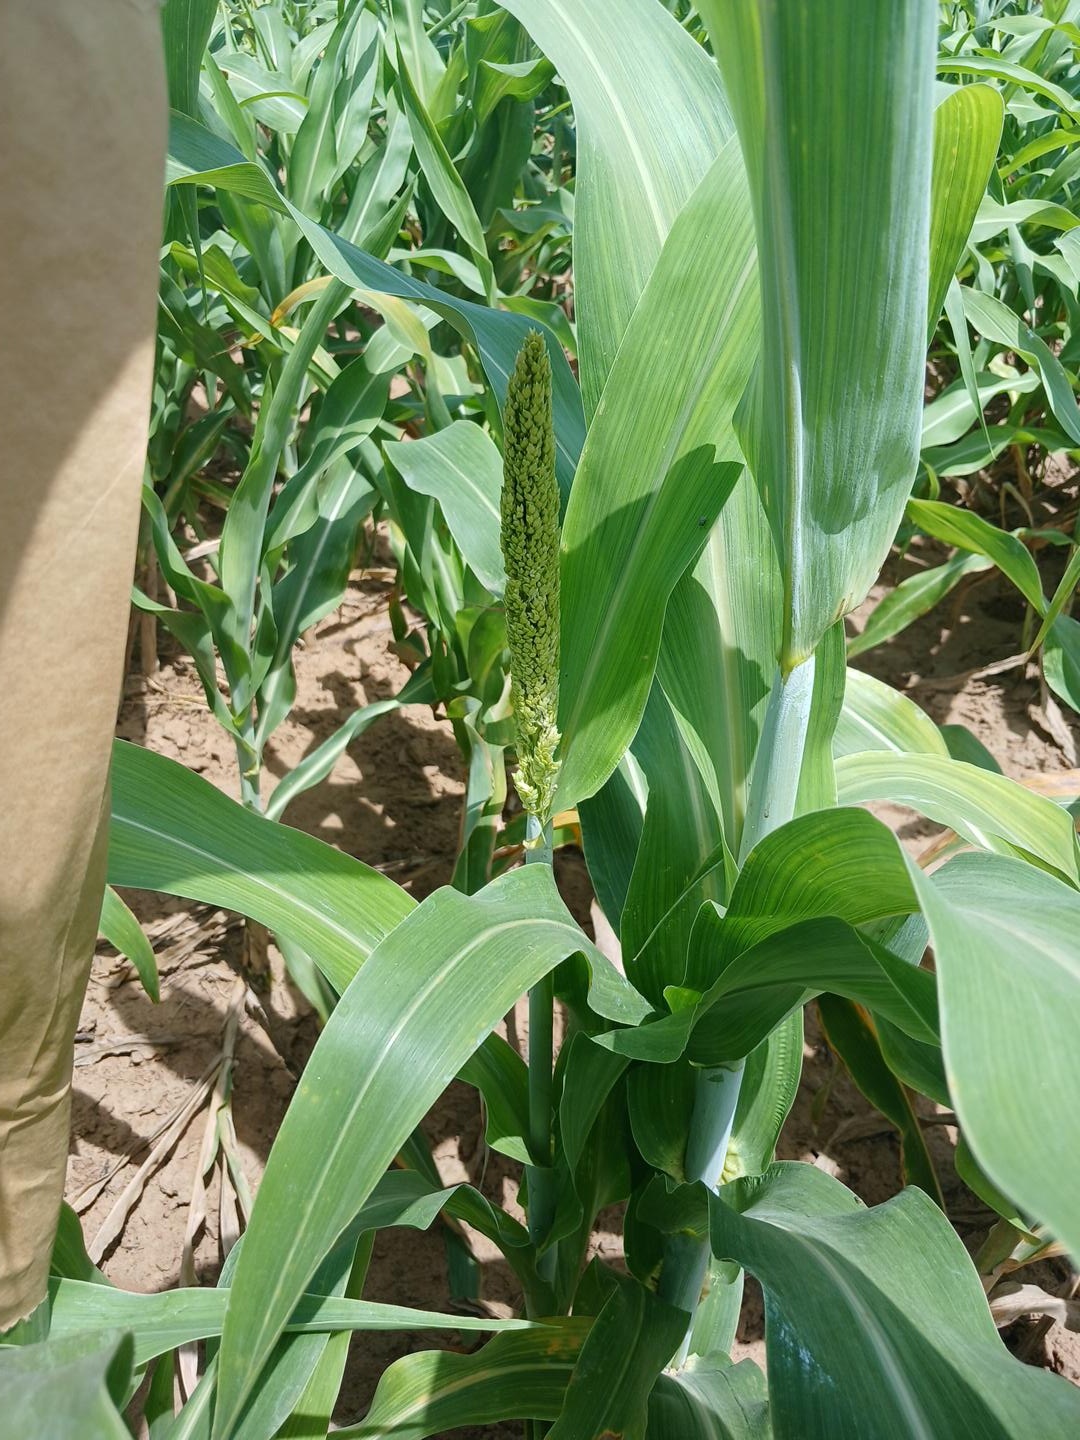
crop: sorghum
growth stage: heading tuber
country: Senegal
